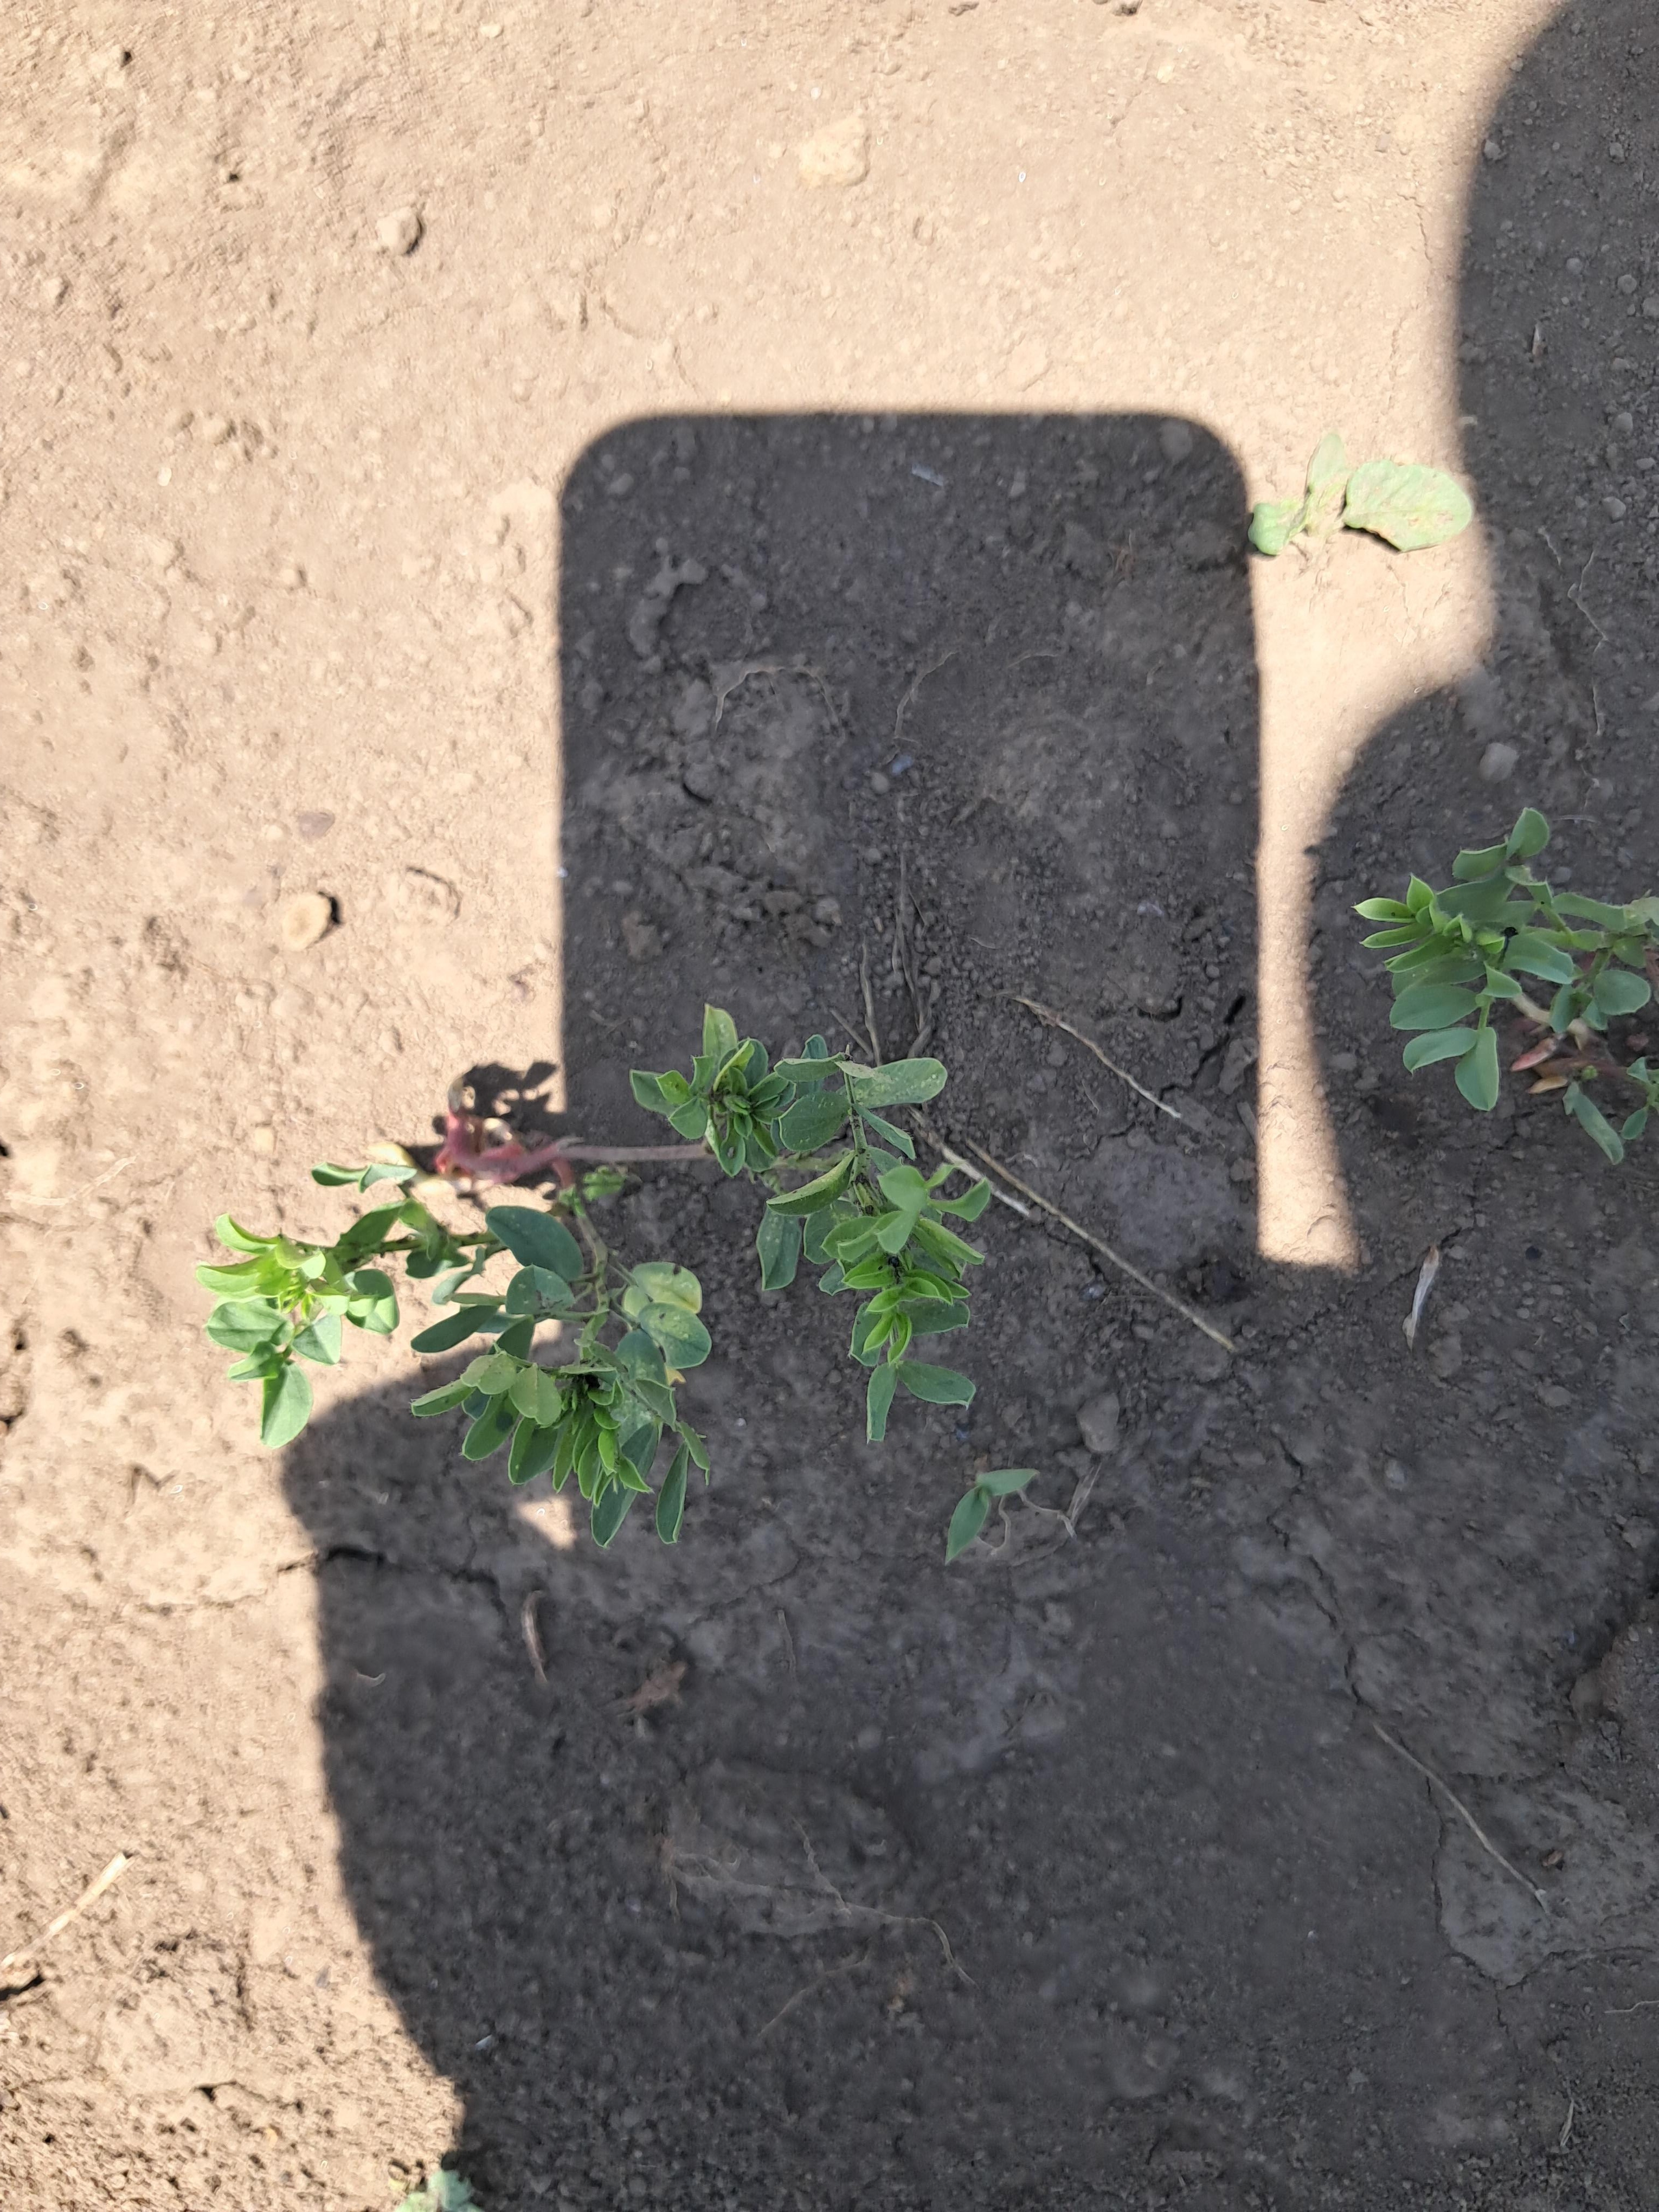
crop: lentil
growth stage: vegetative
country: Tanzania
